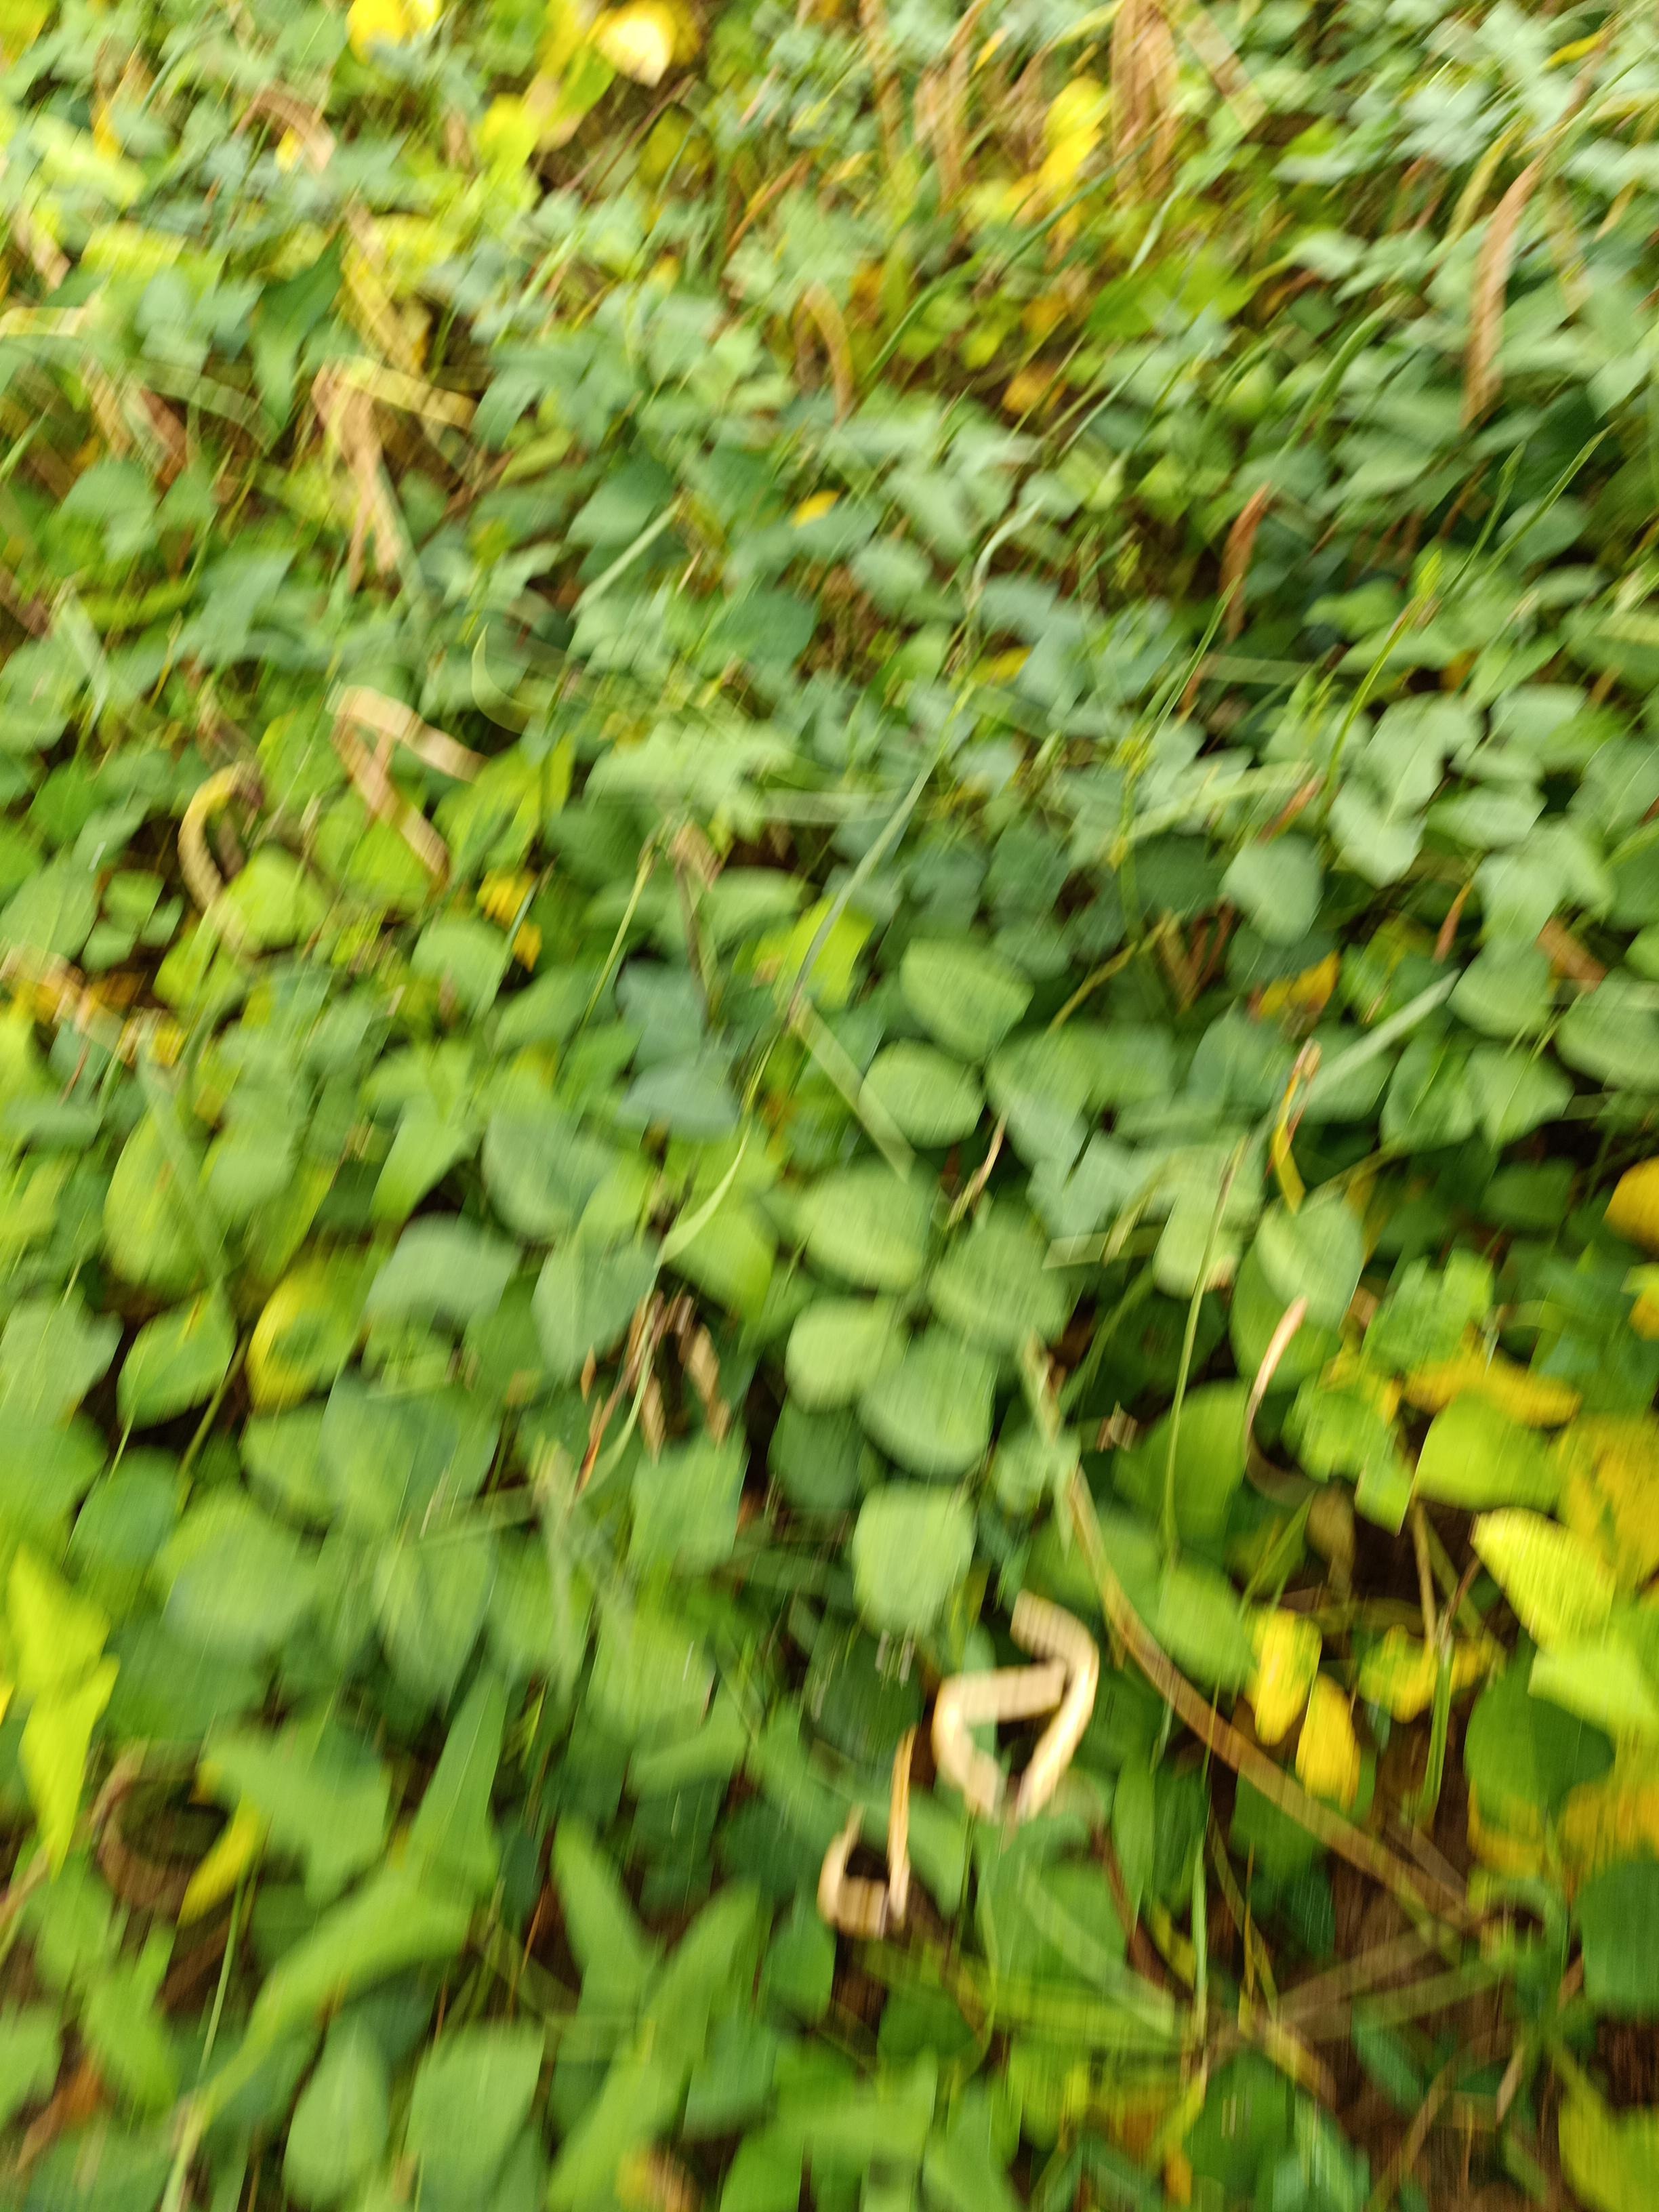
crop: cowpea
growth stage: maturity
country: Nigeria
